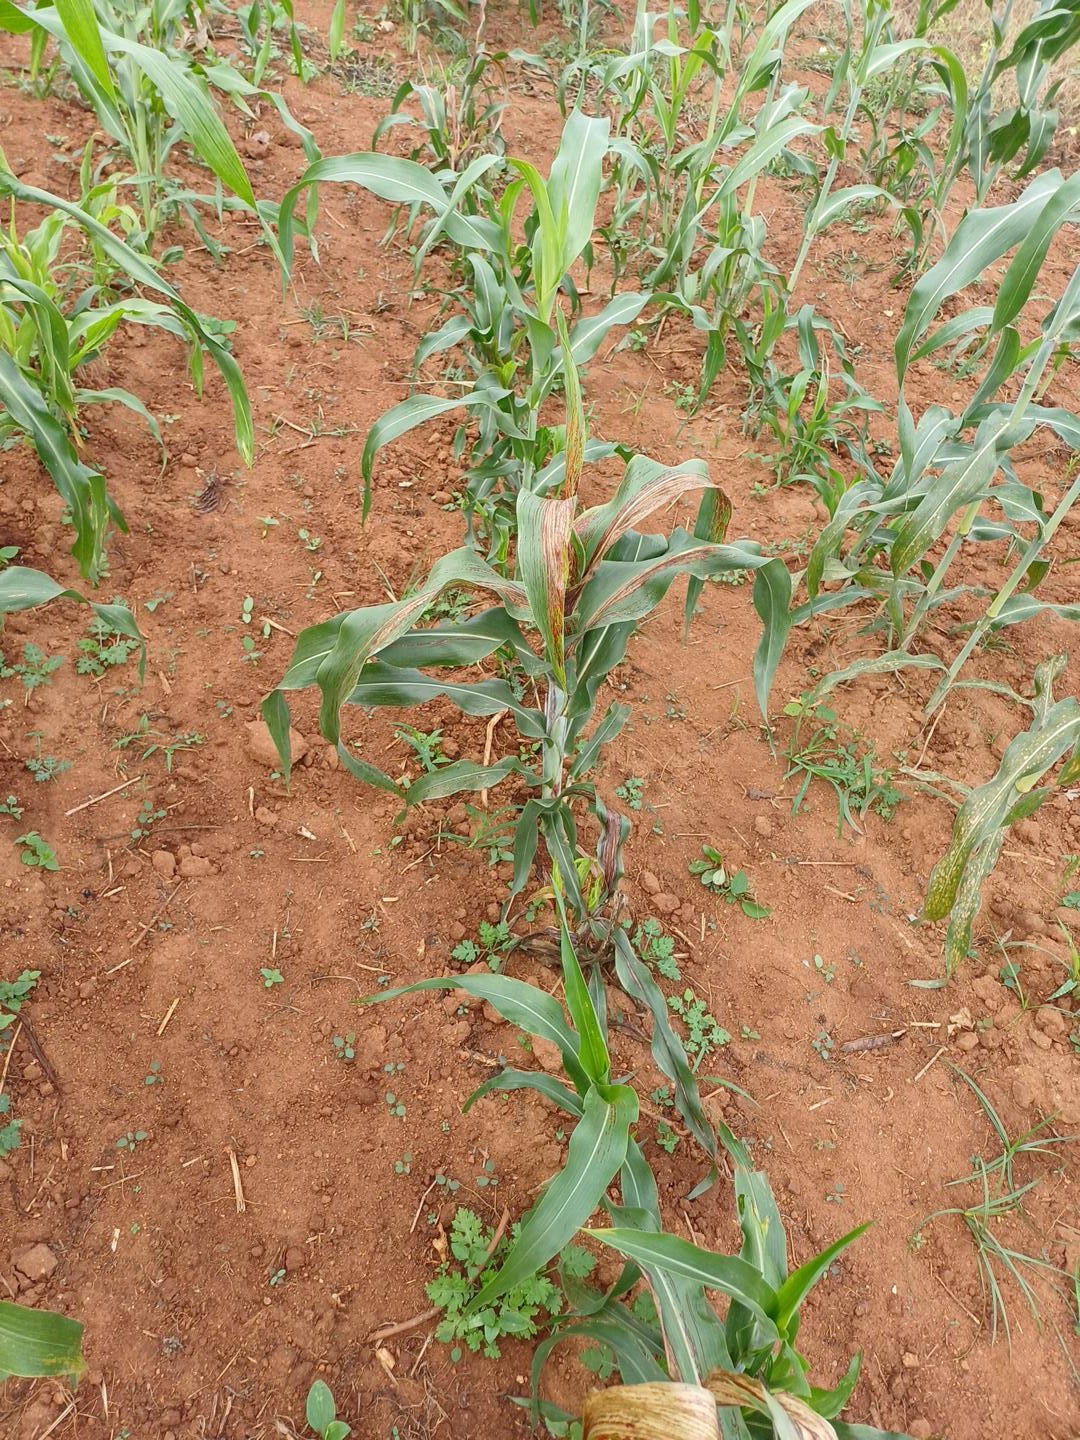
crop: sorghum
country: Kenya
